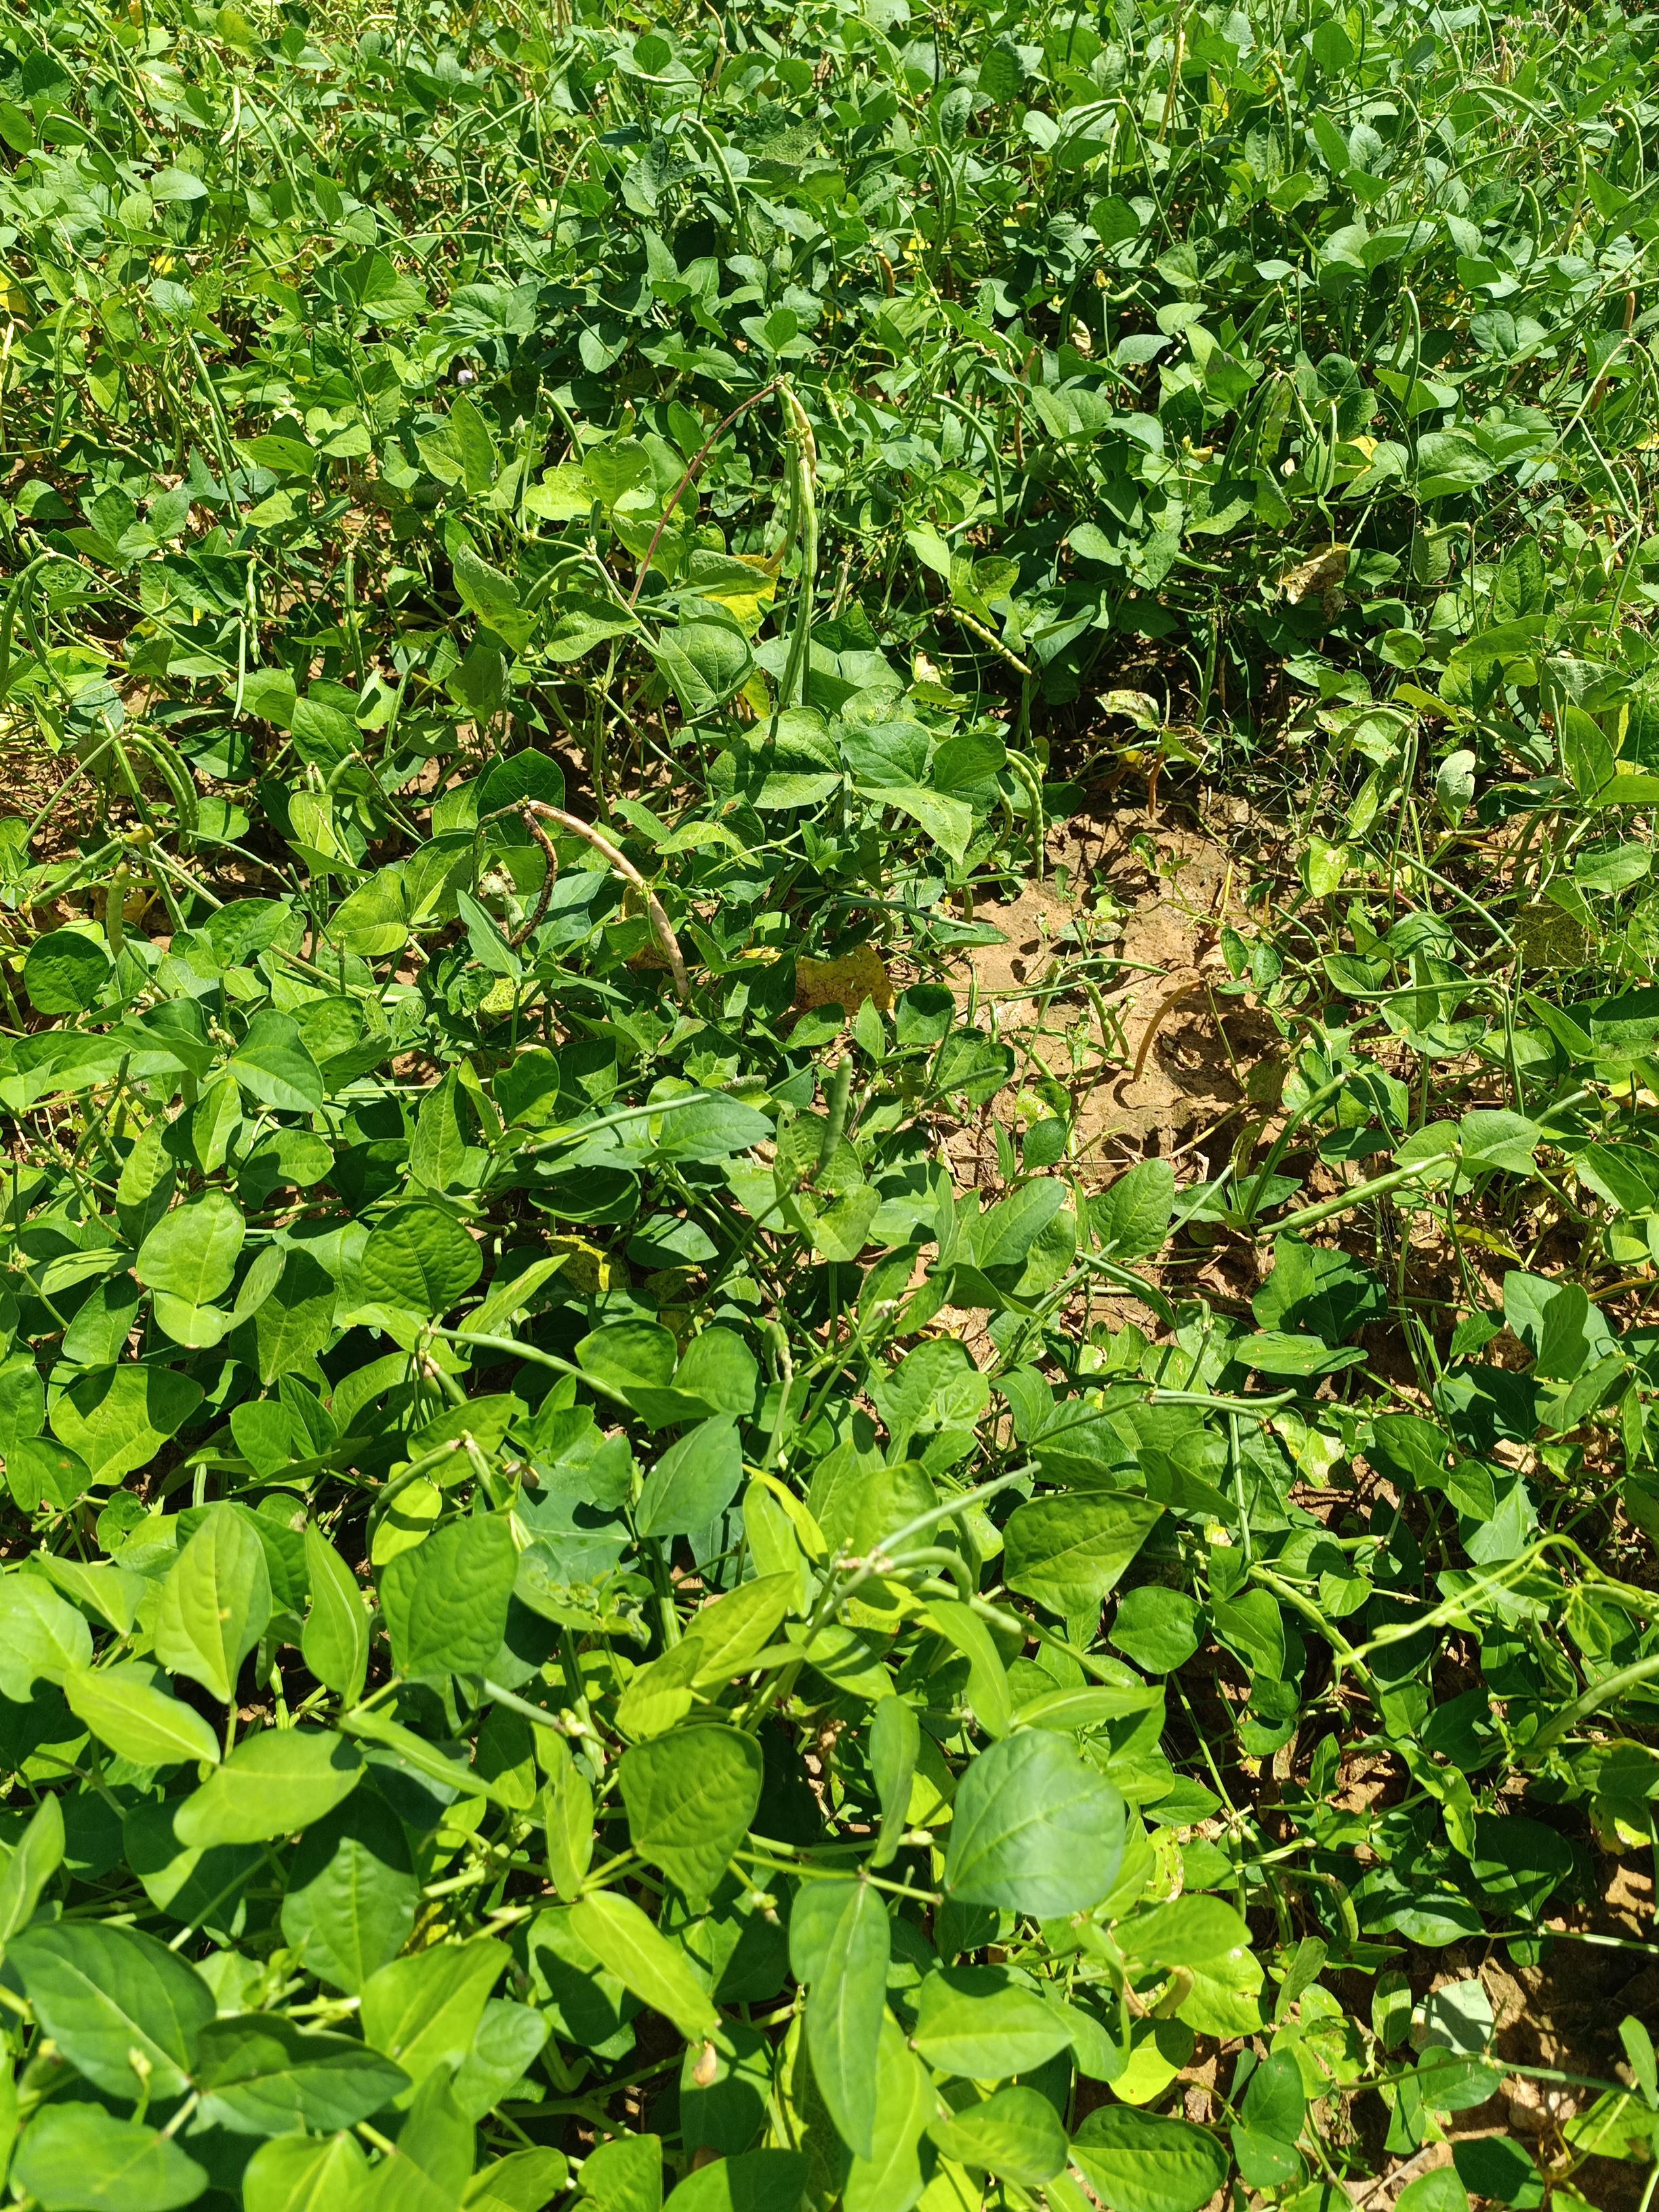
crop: cowpea
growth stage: maturity
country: Nigeria
